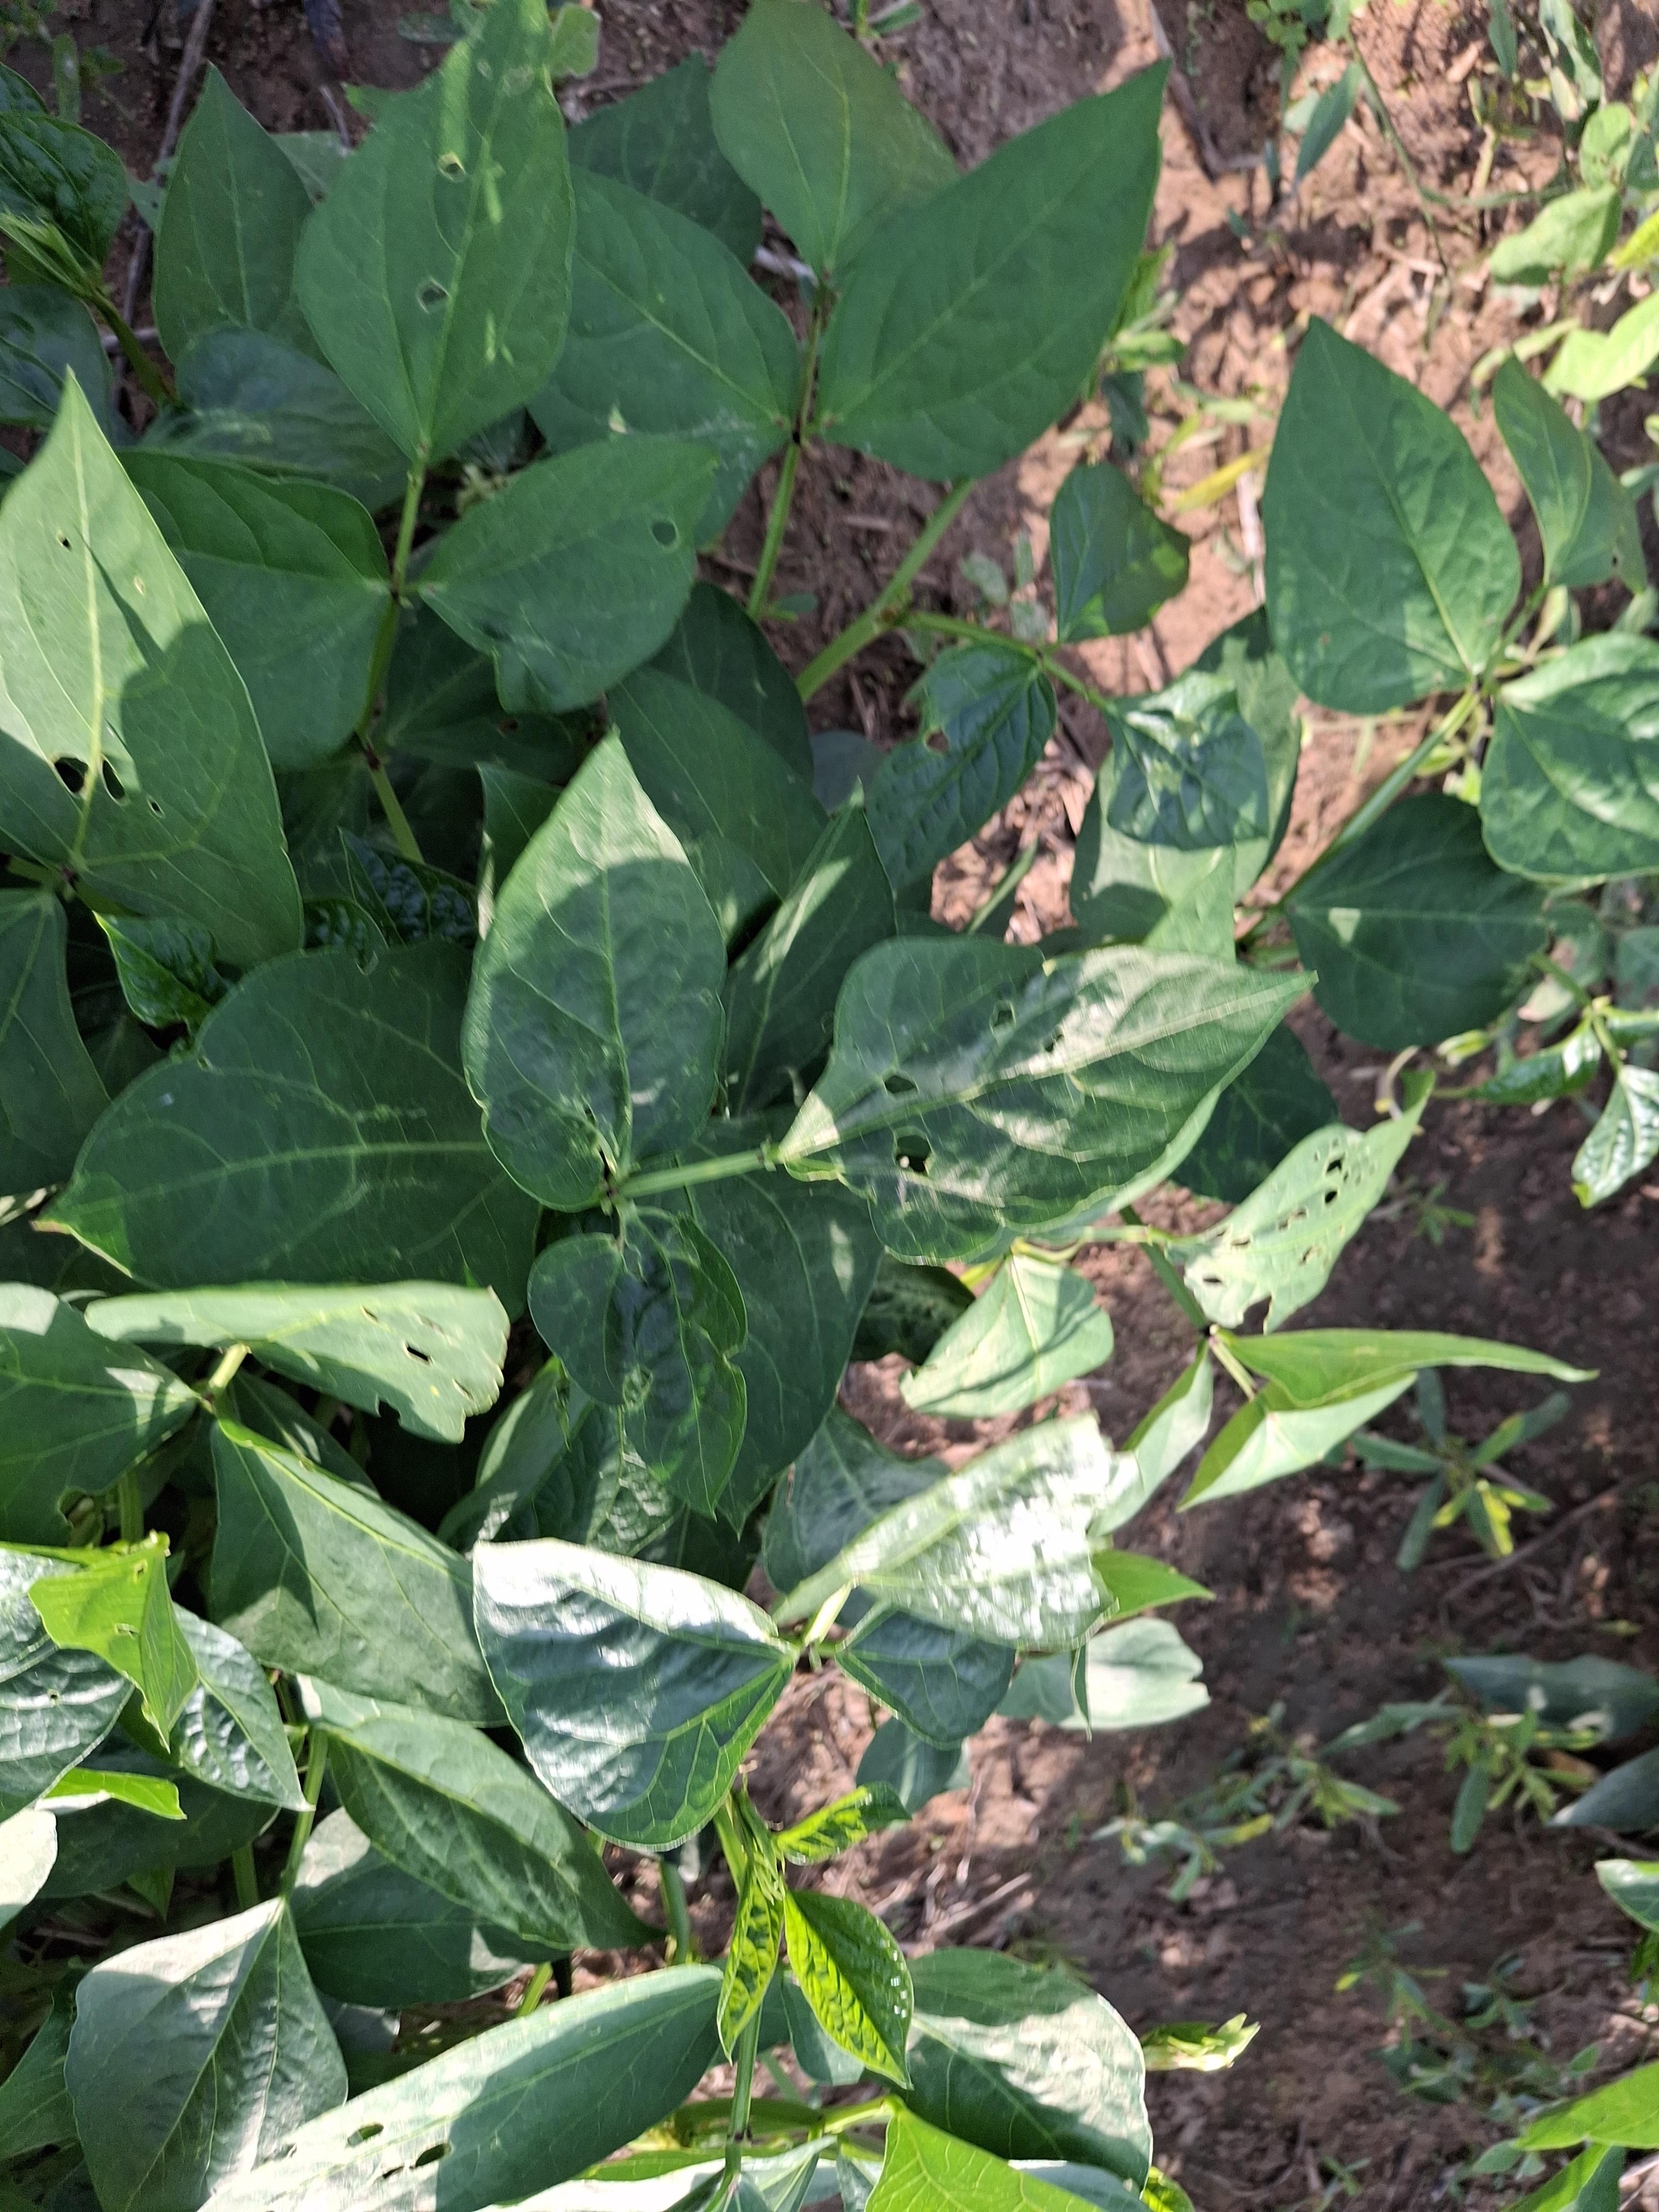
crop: cowpea
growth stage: vegetative
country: Nigeria
